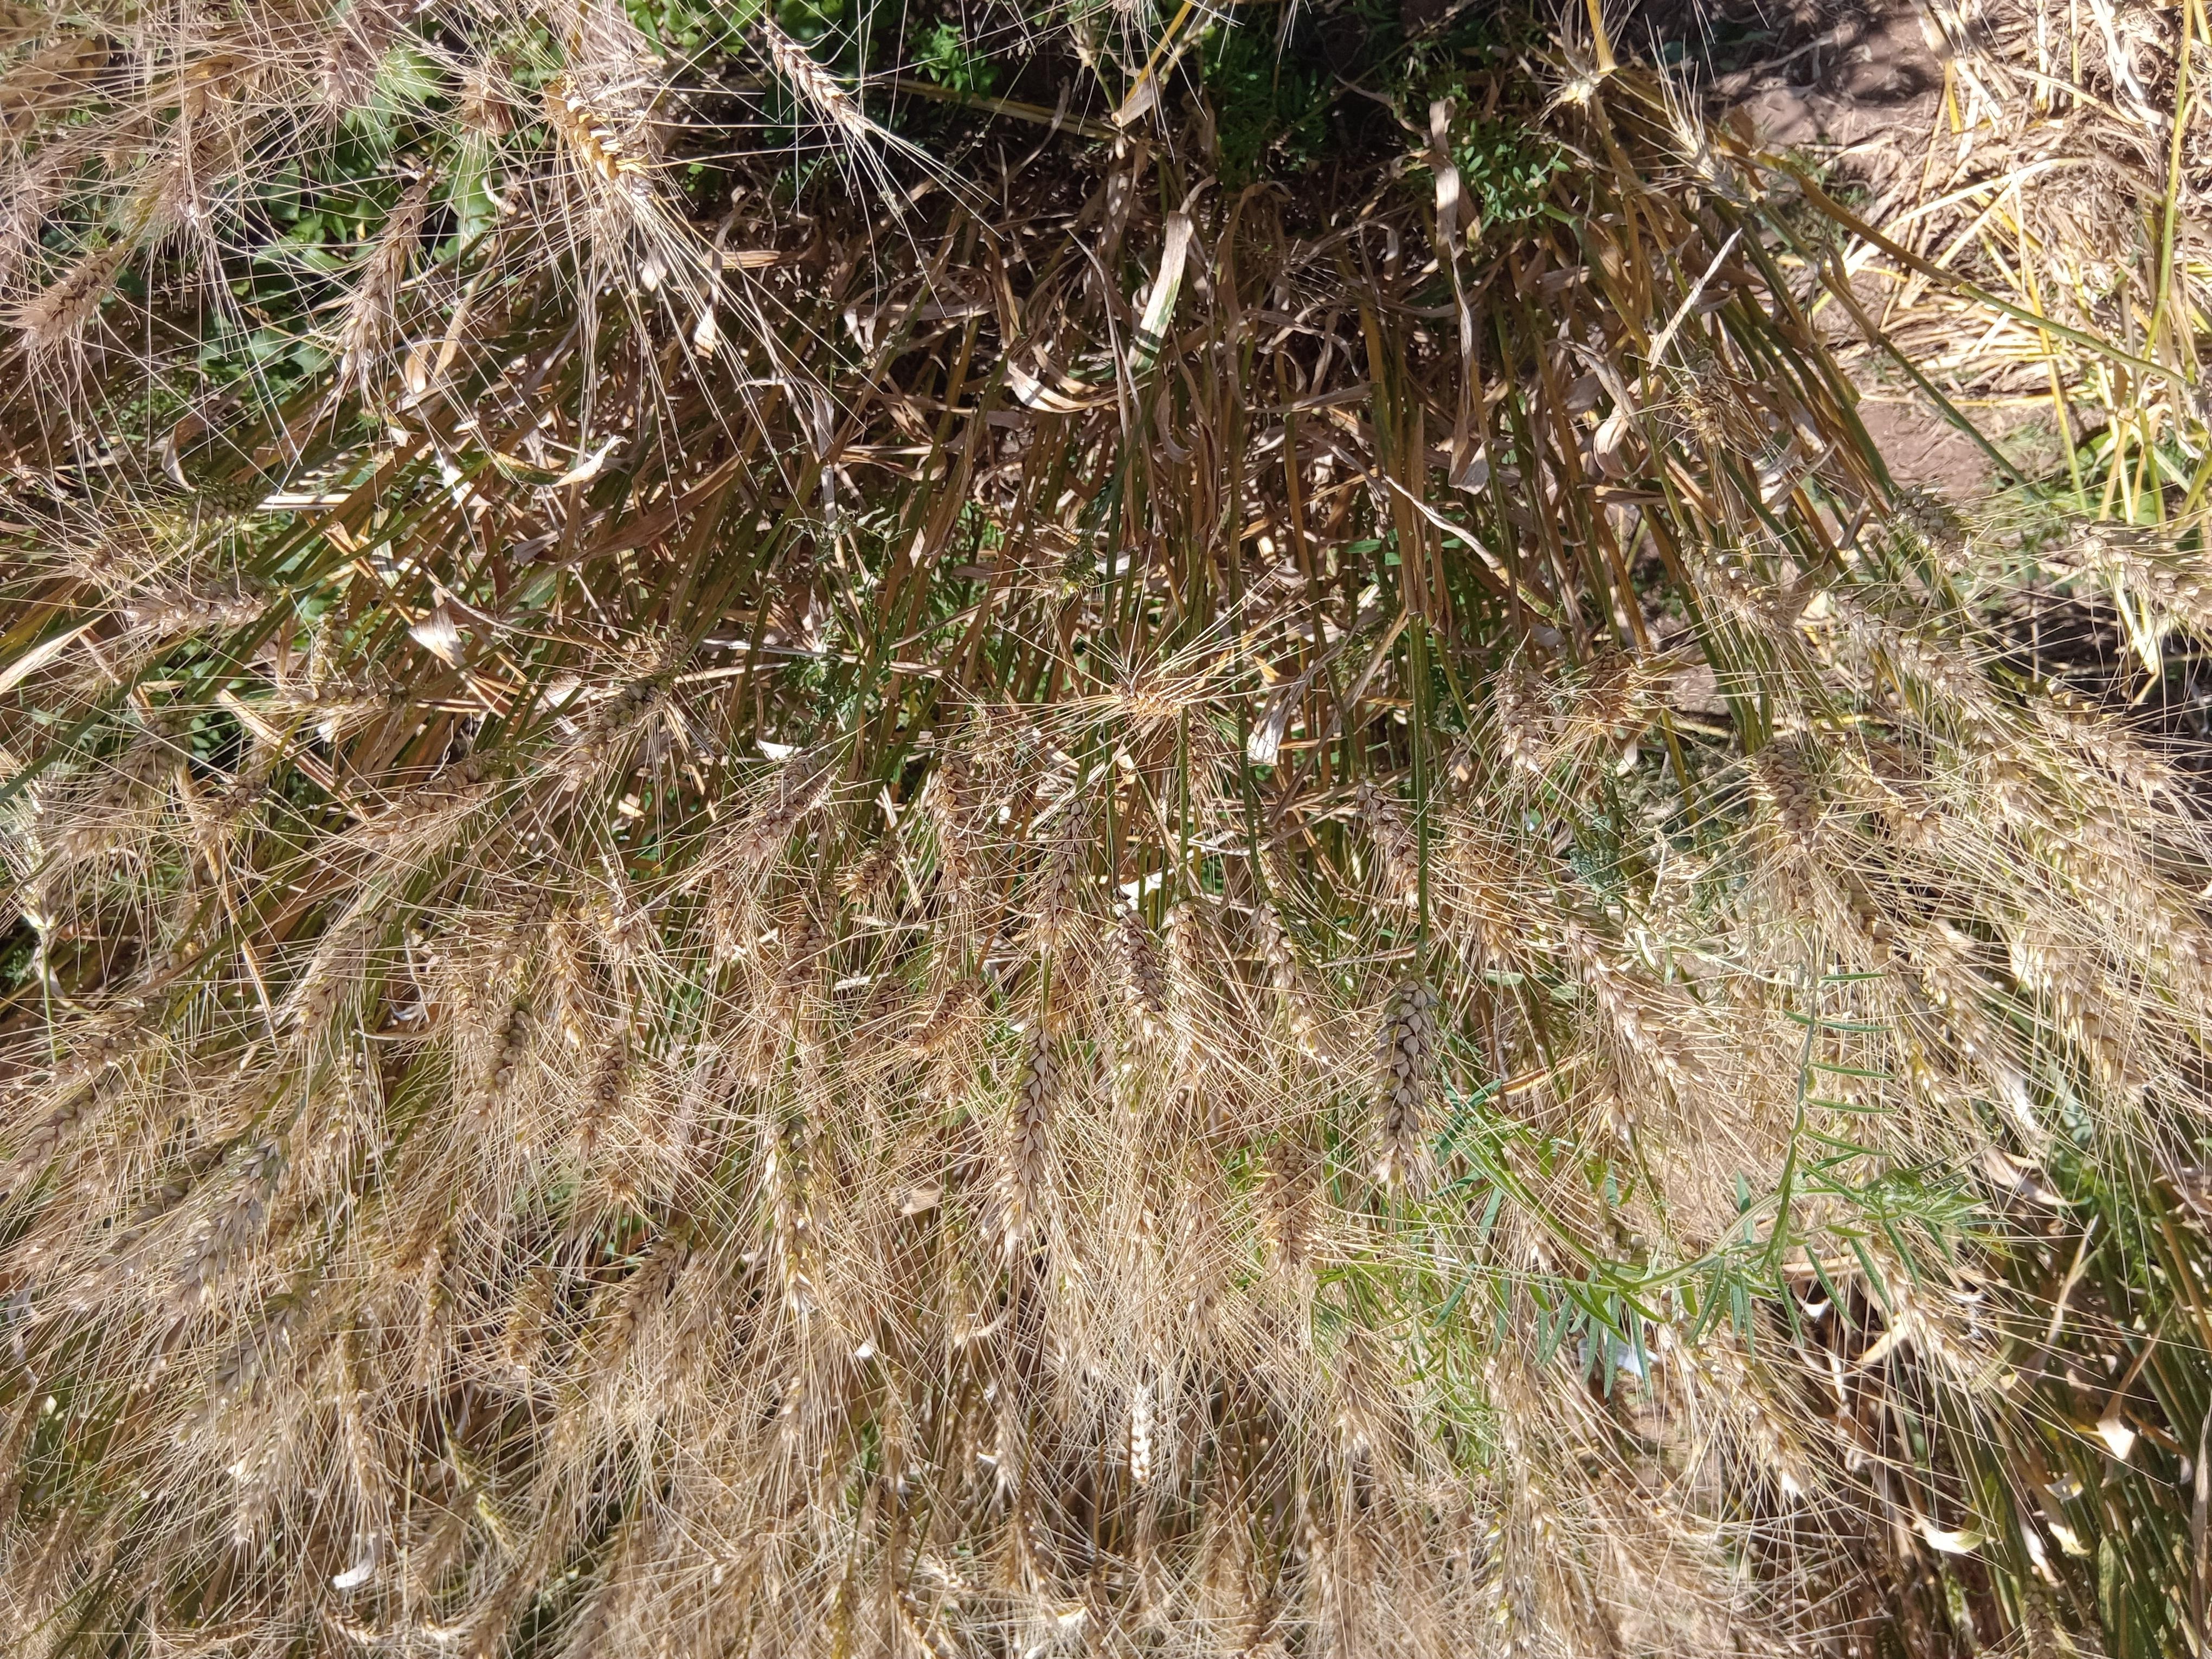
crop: wheat
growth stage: maturity
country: Kenya
